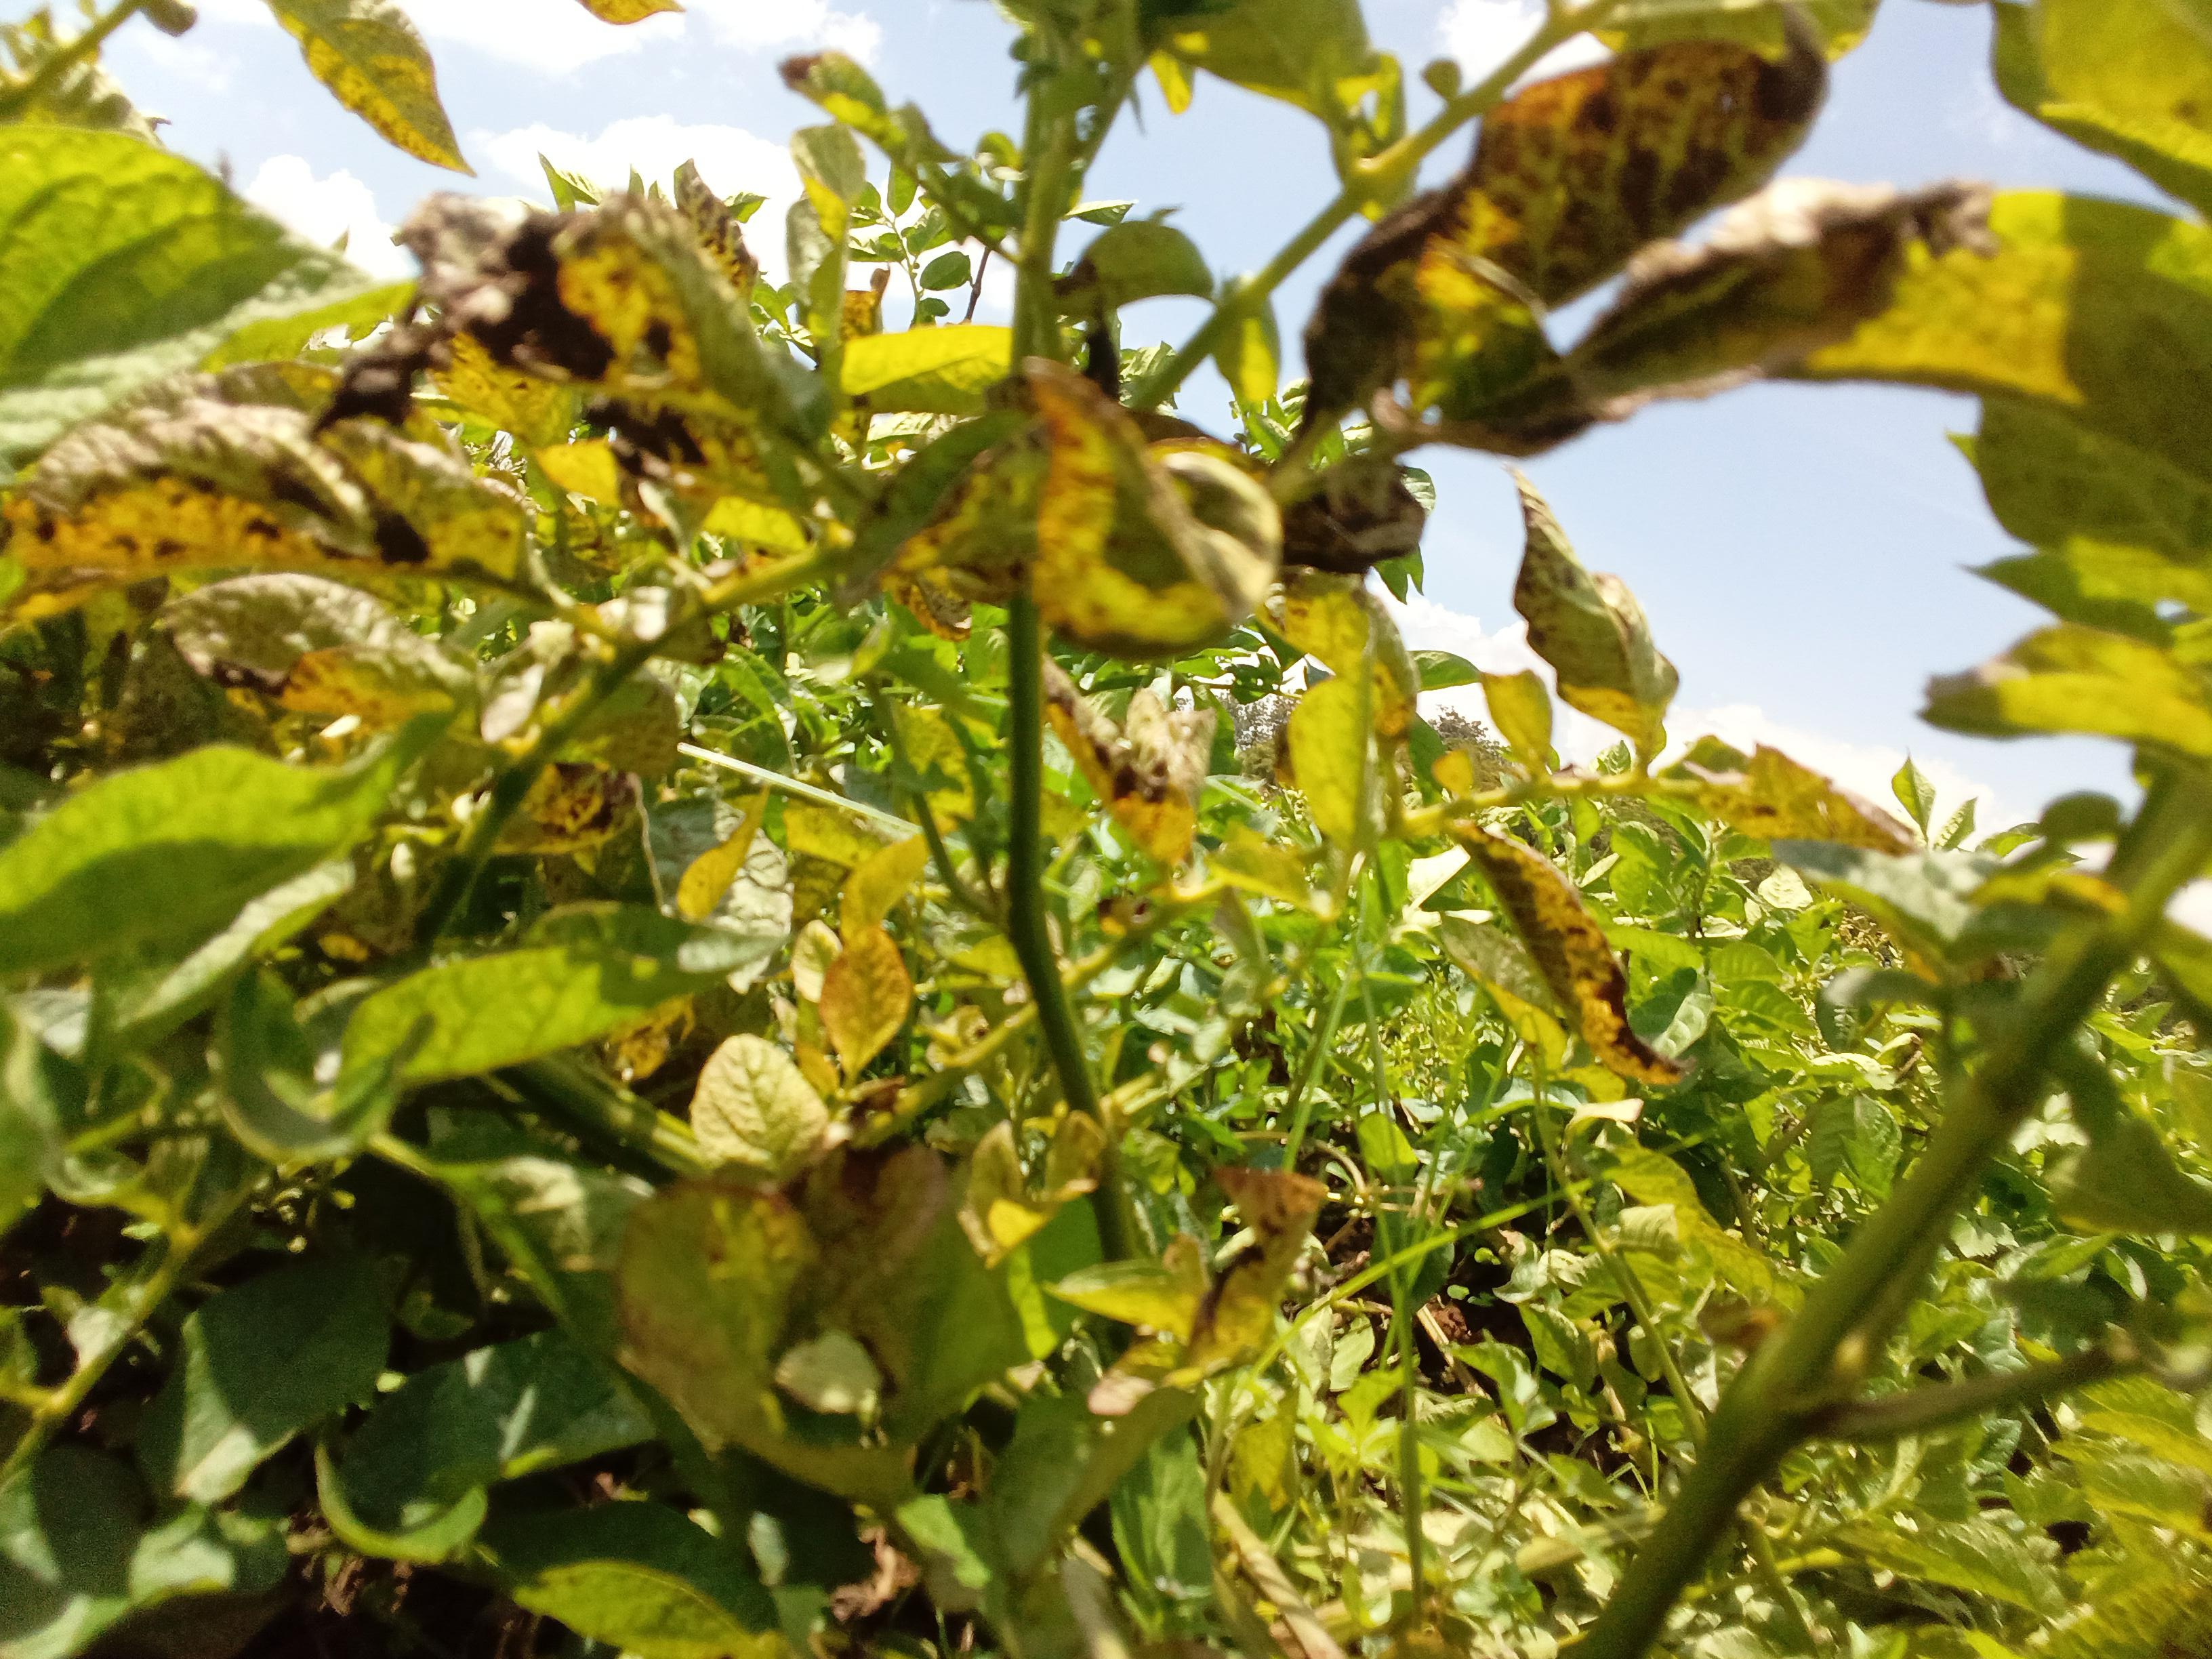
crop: potato
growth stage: maturity
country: Kenya
